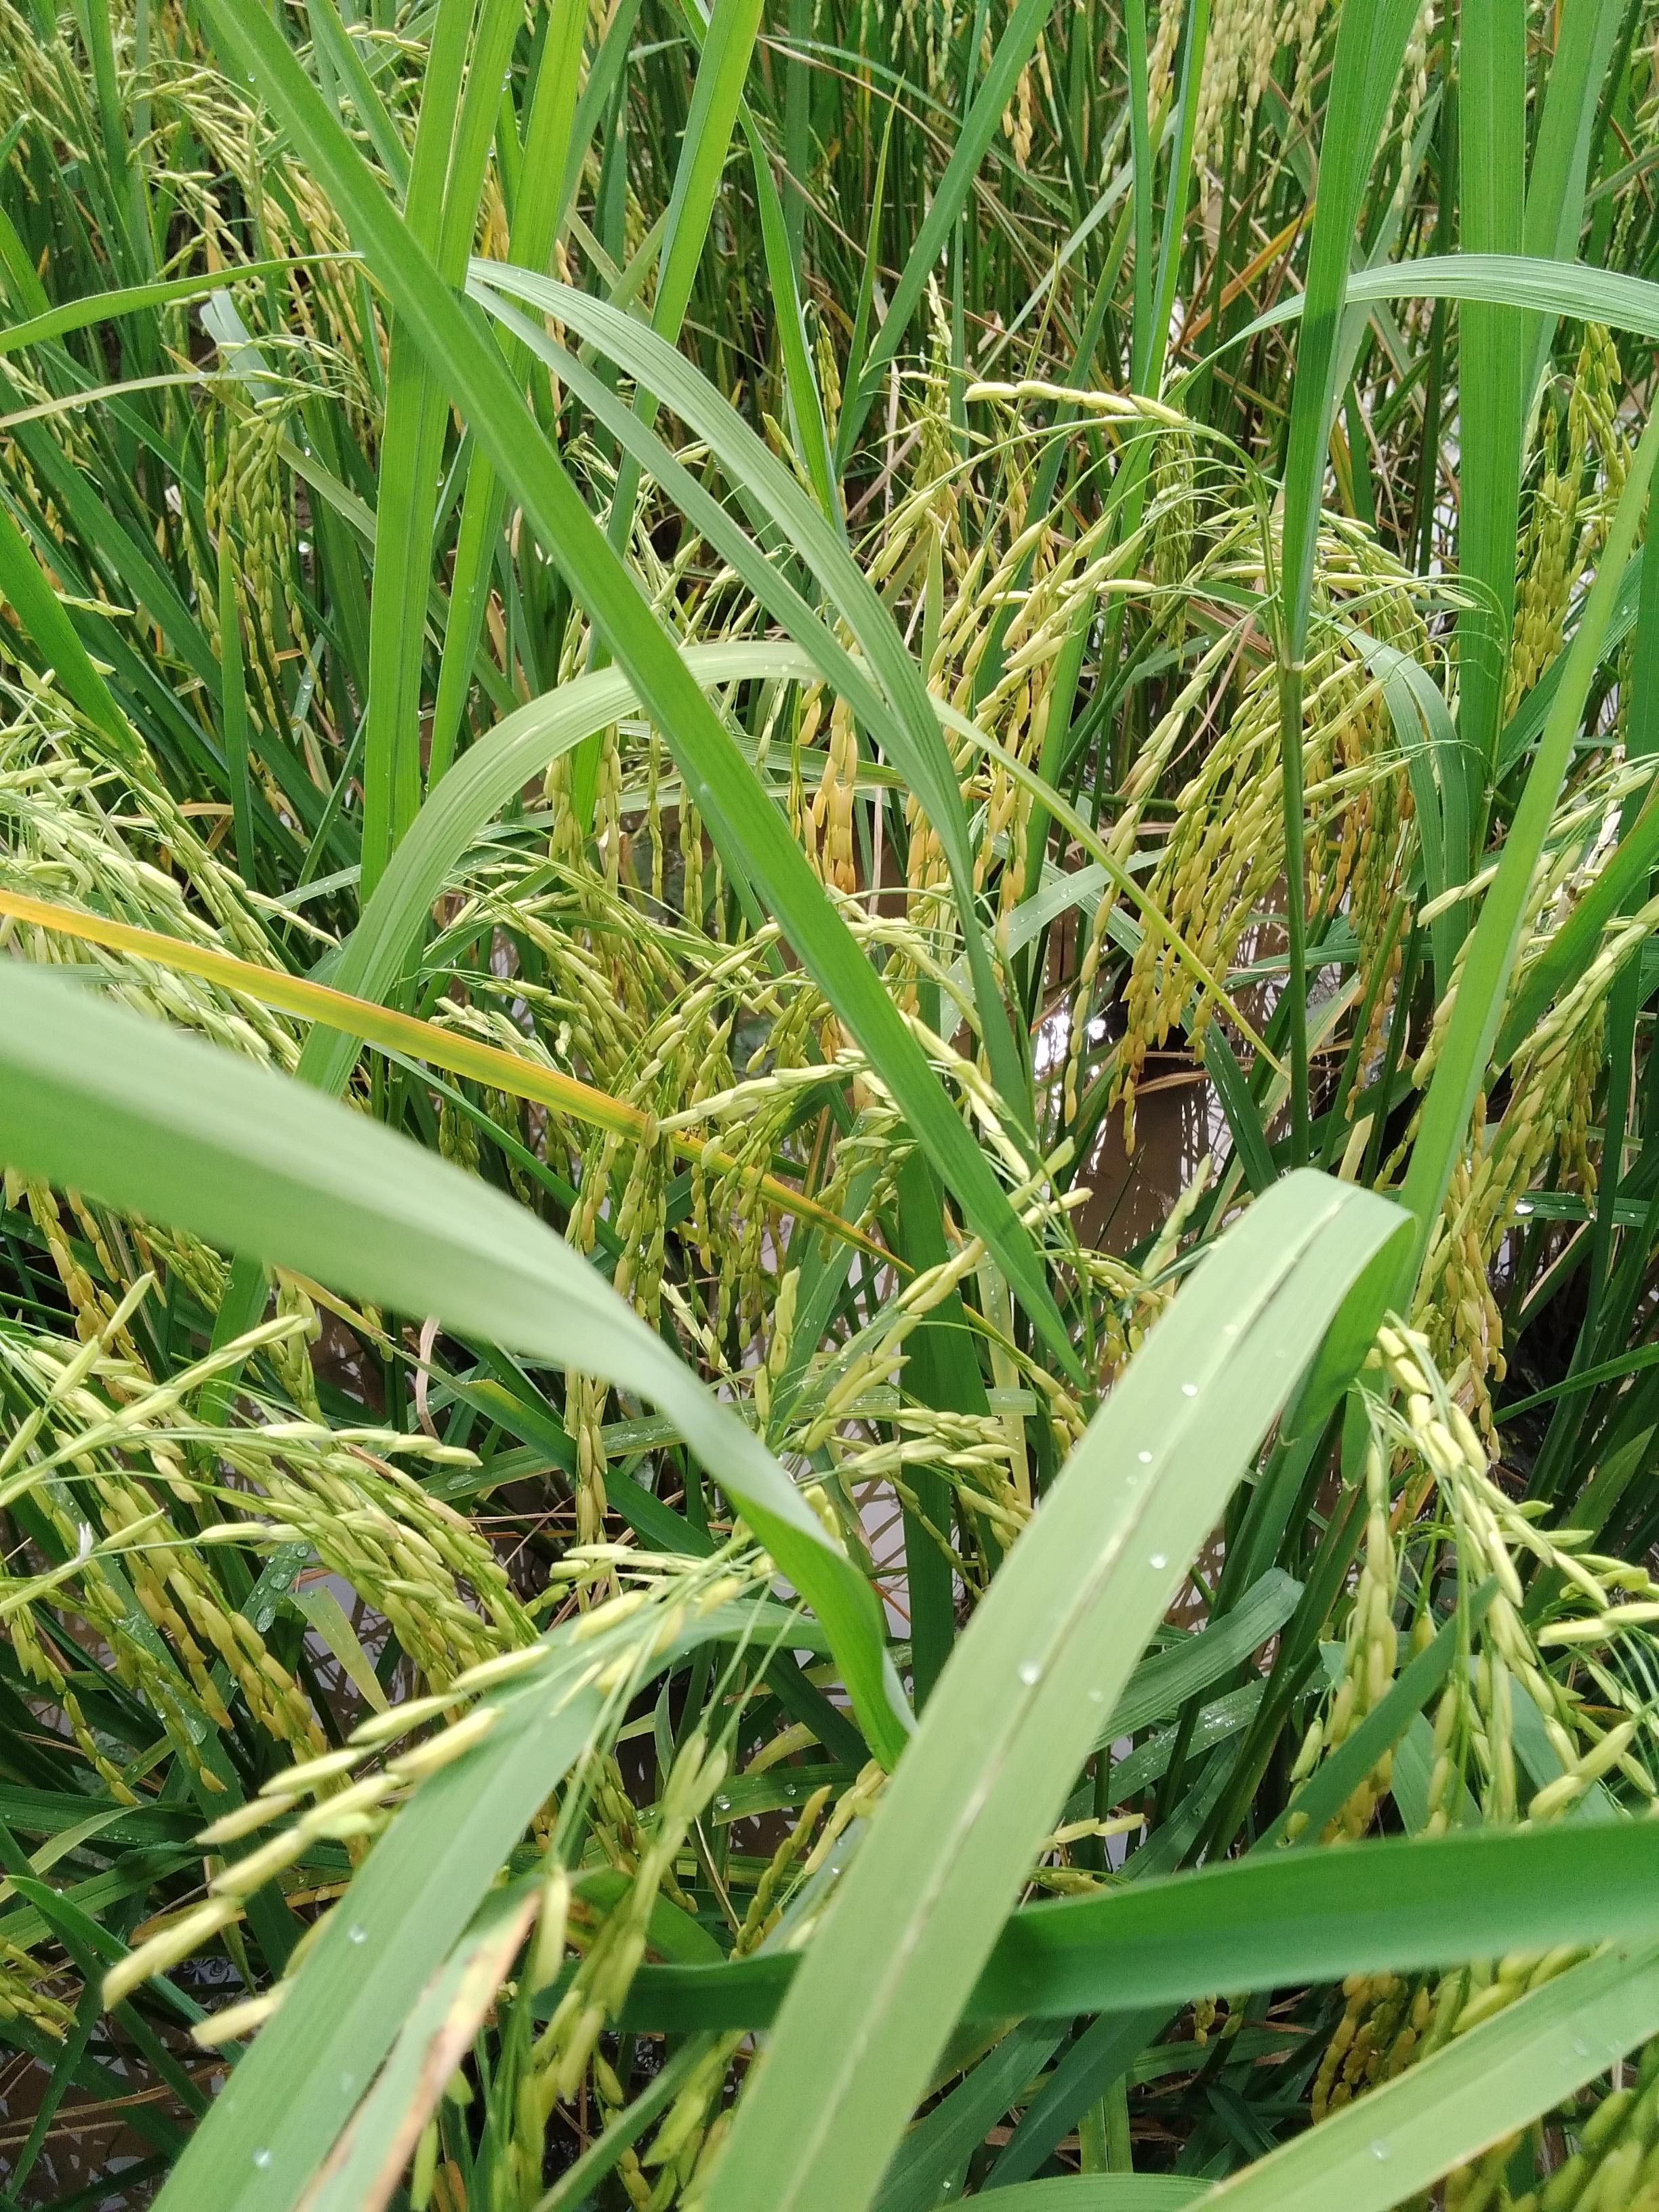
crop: rice
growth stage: ripening
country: Nigeria
